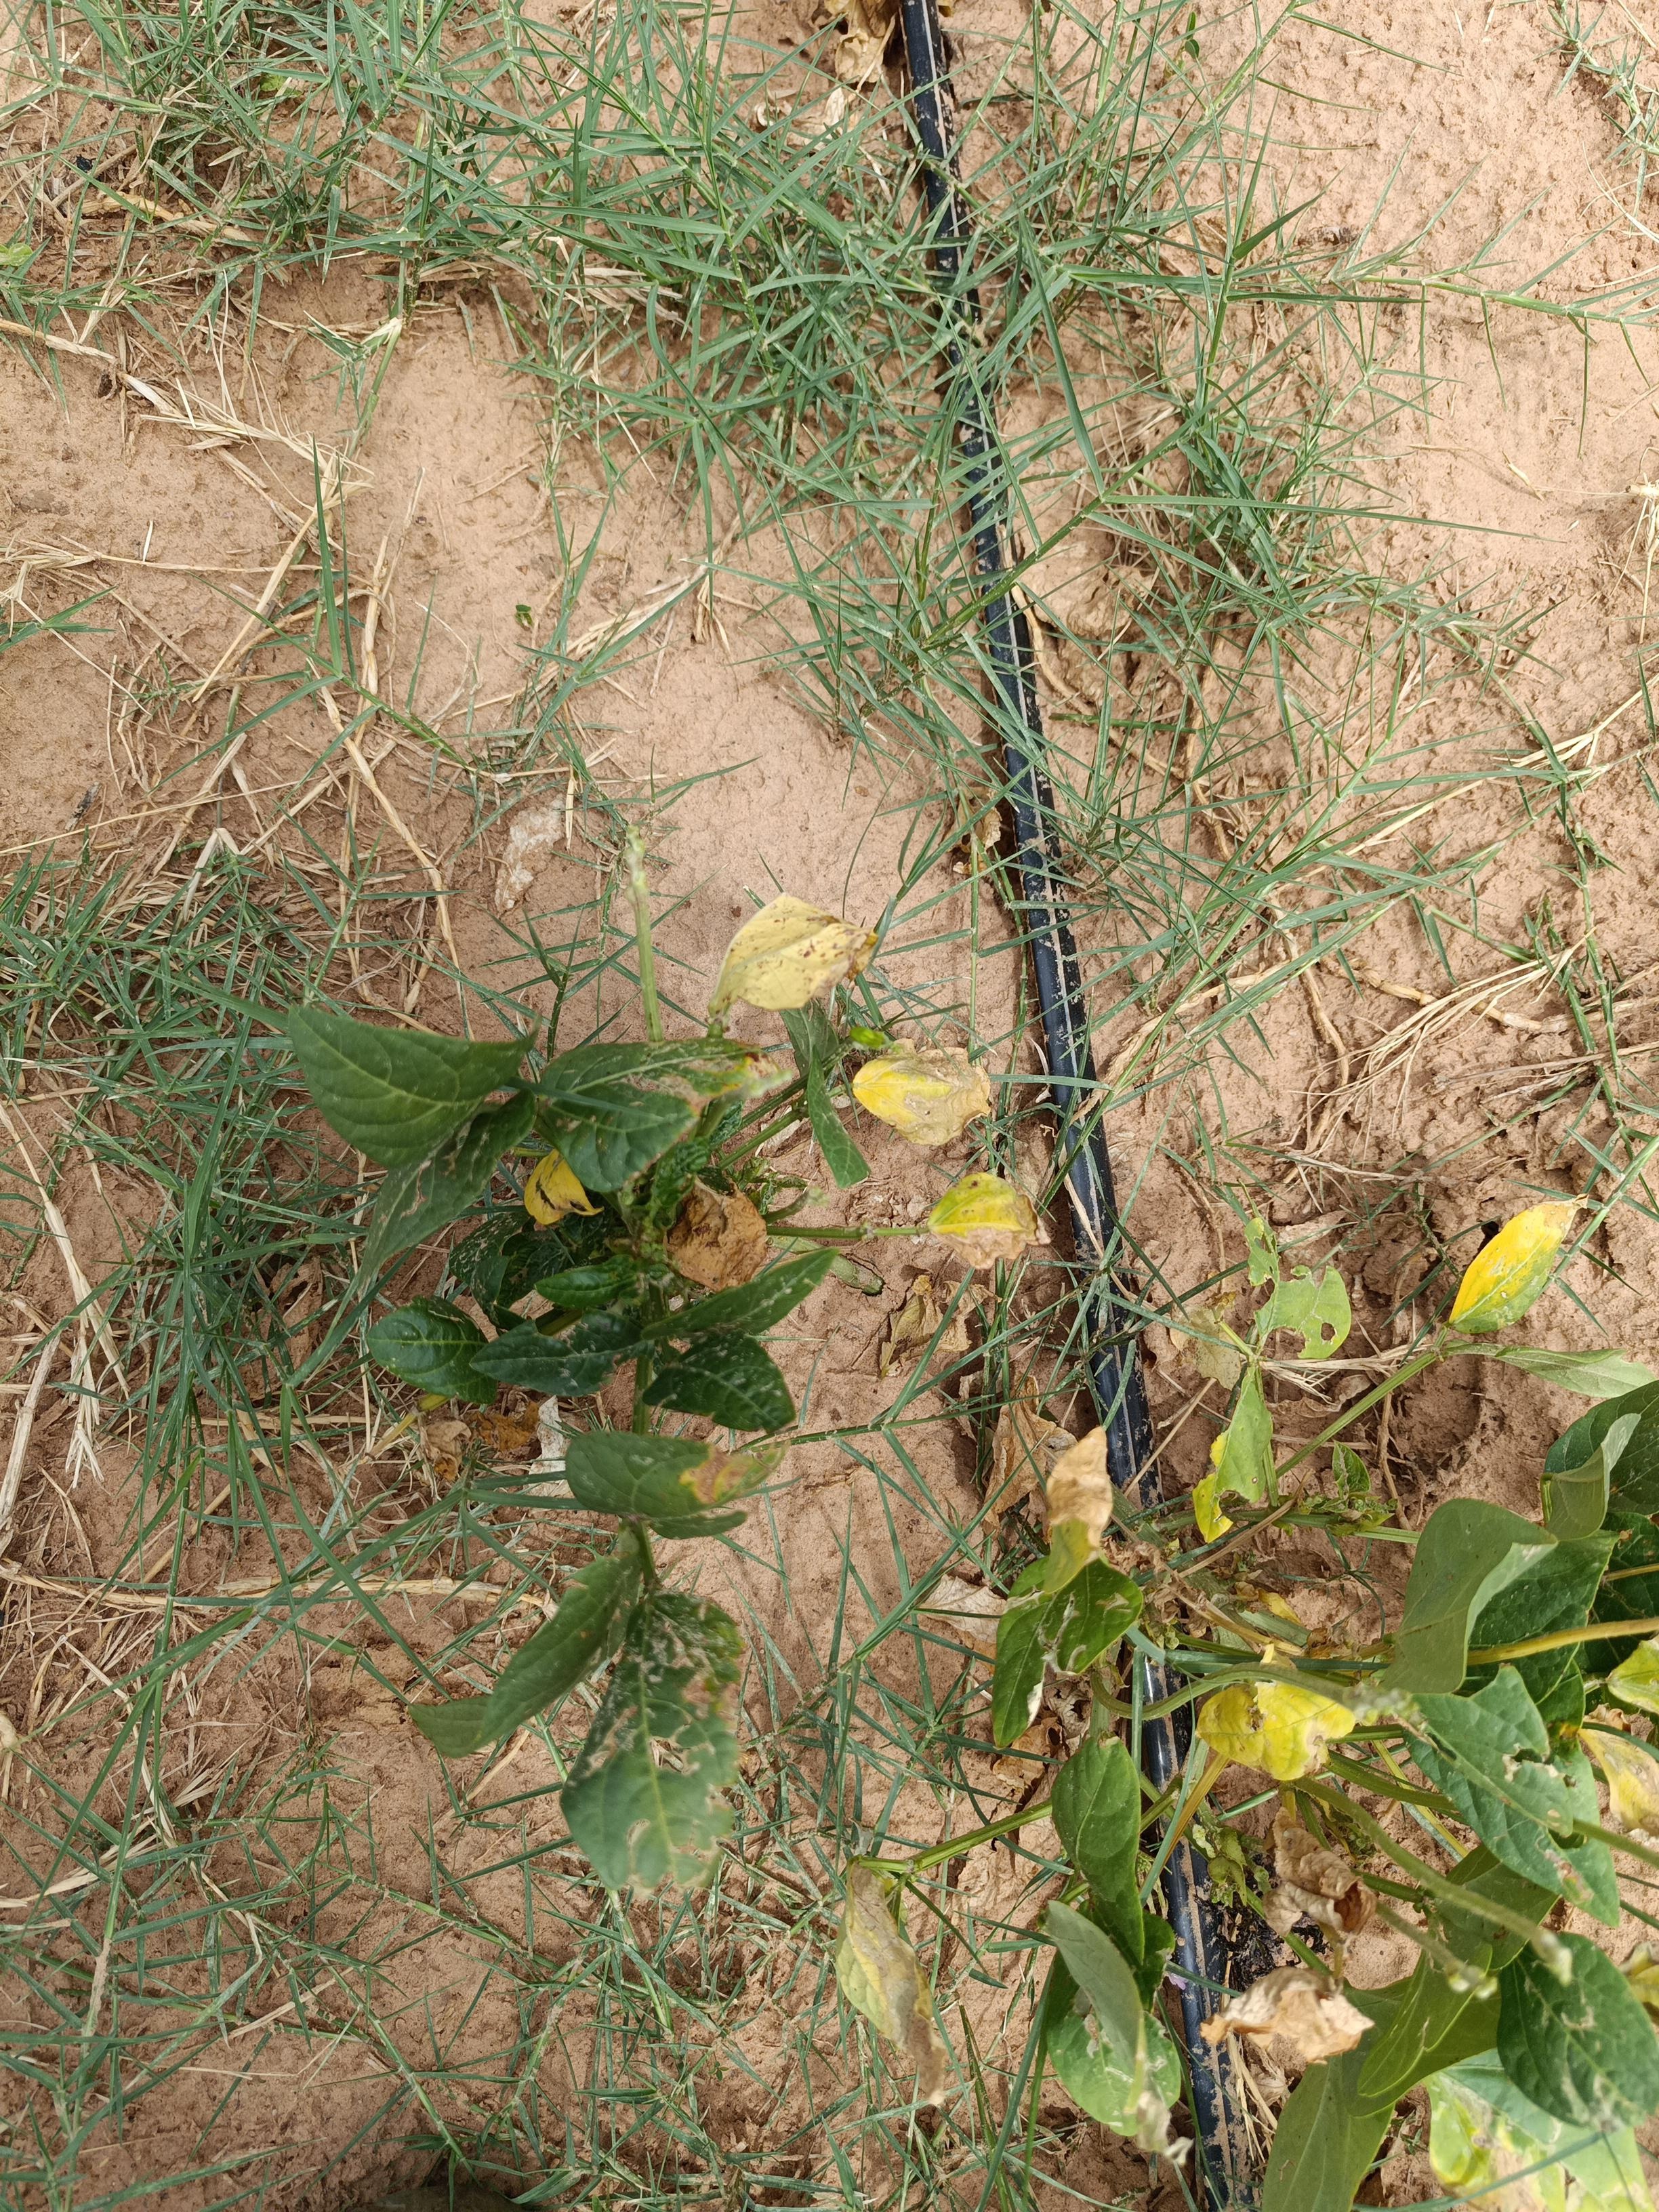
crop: cowpea
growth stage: development pod
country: Nigeria
